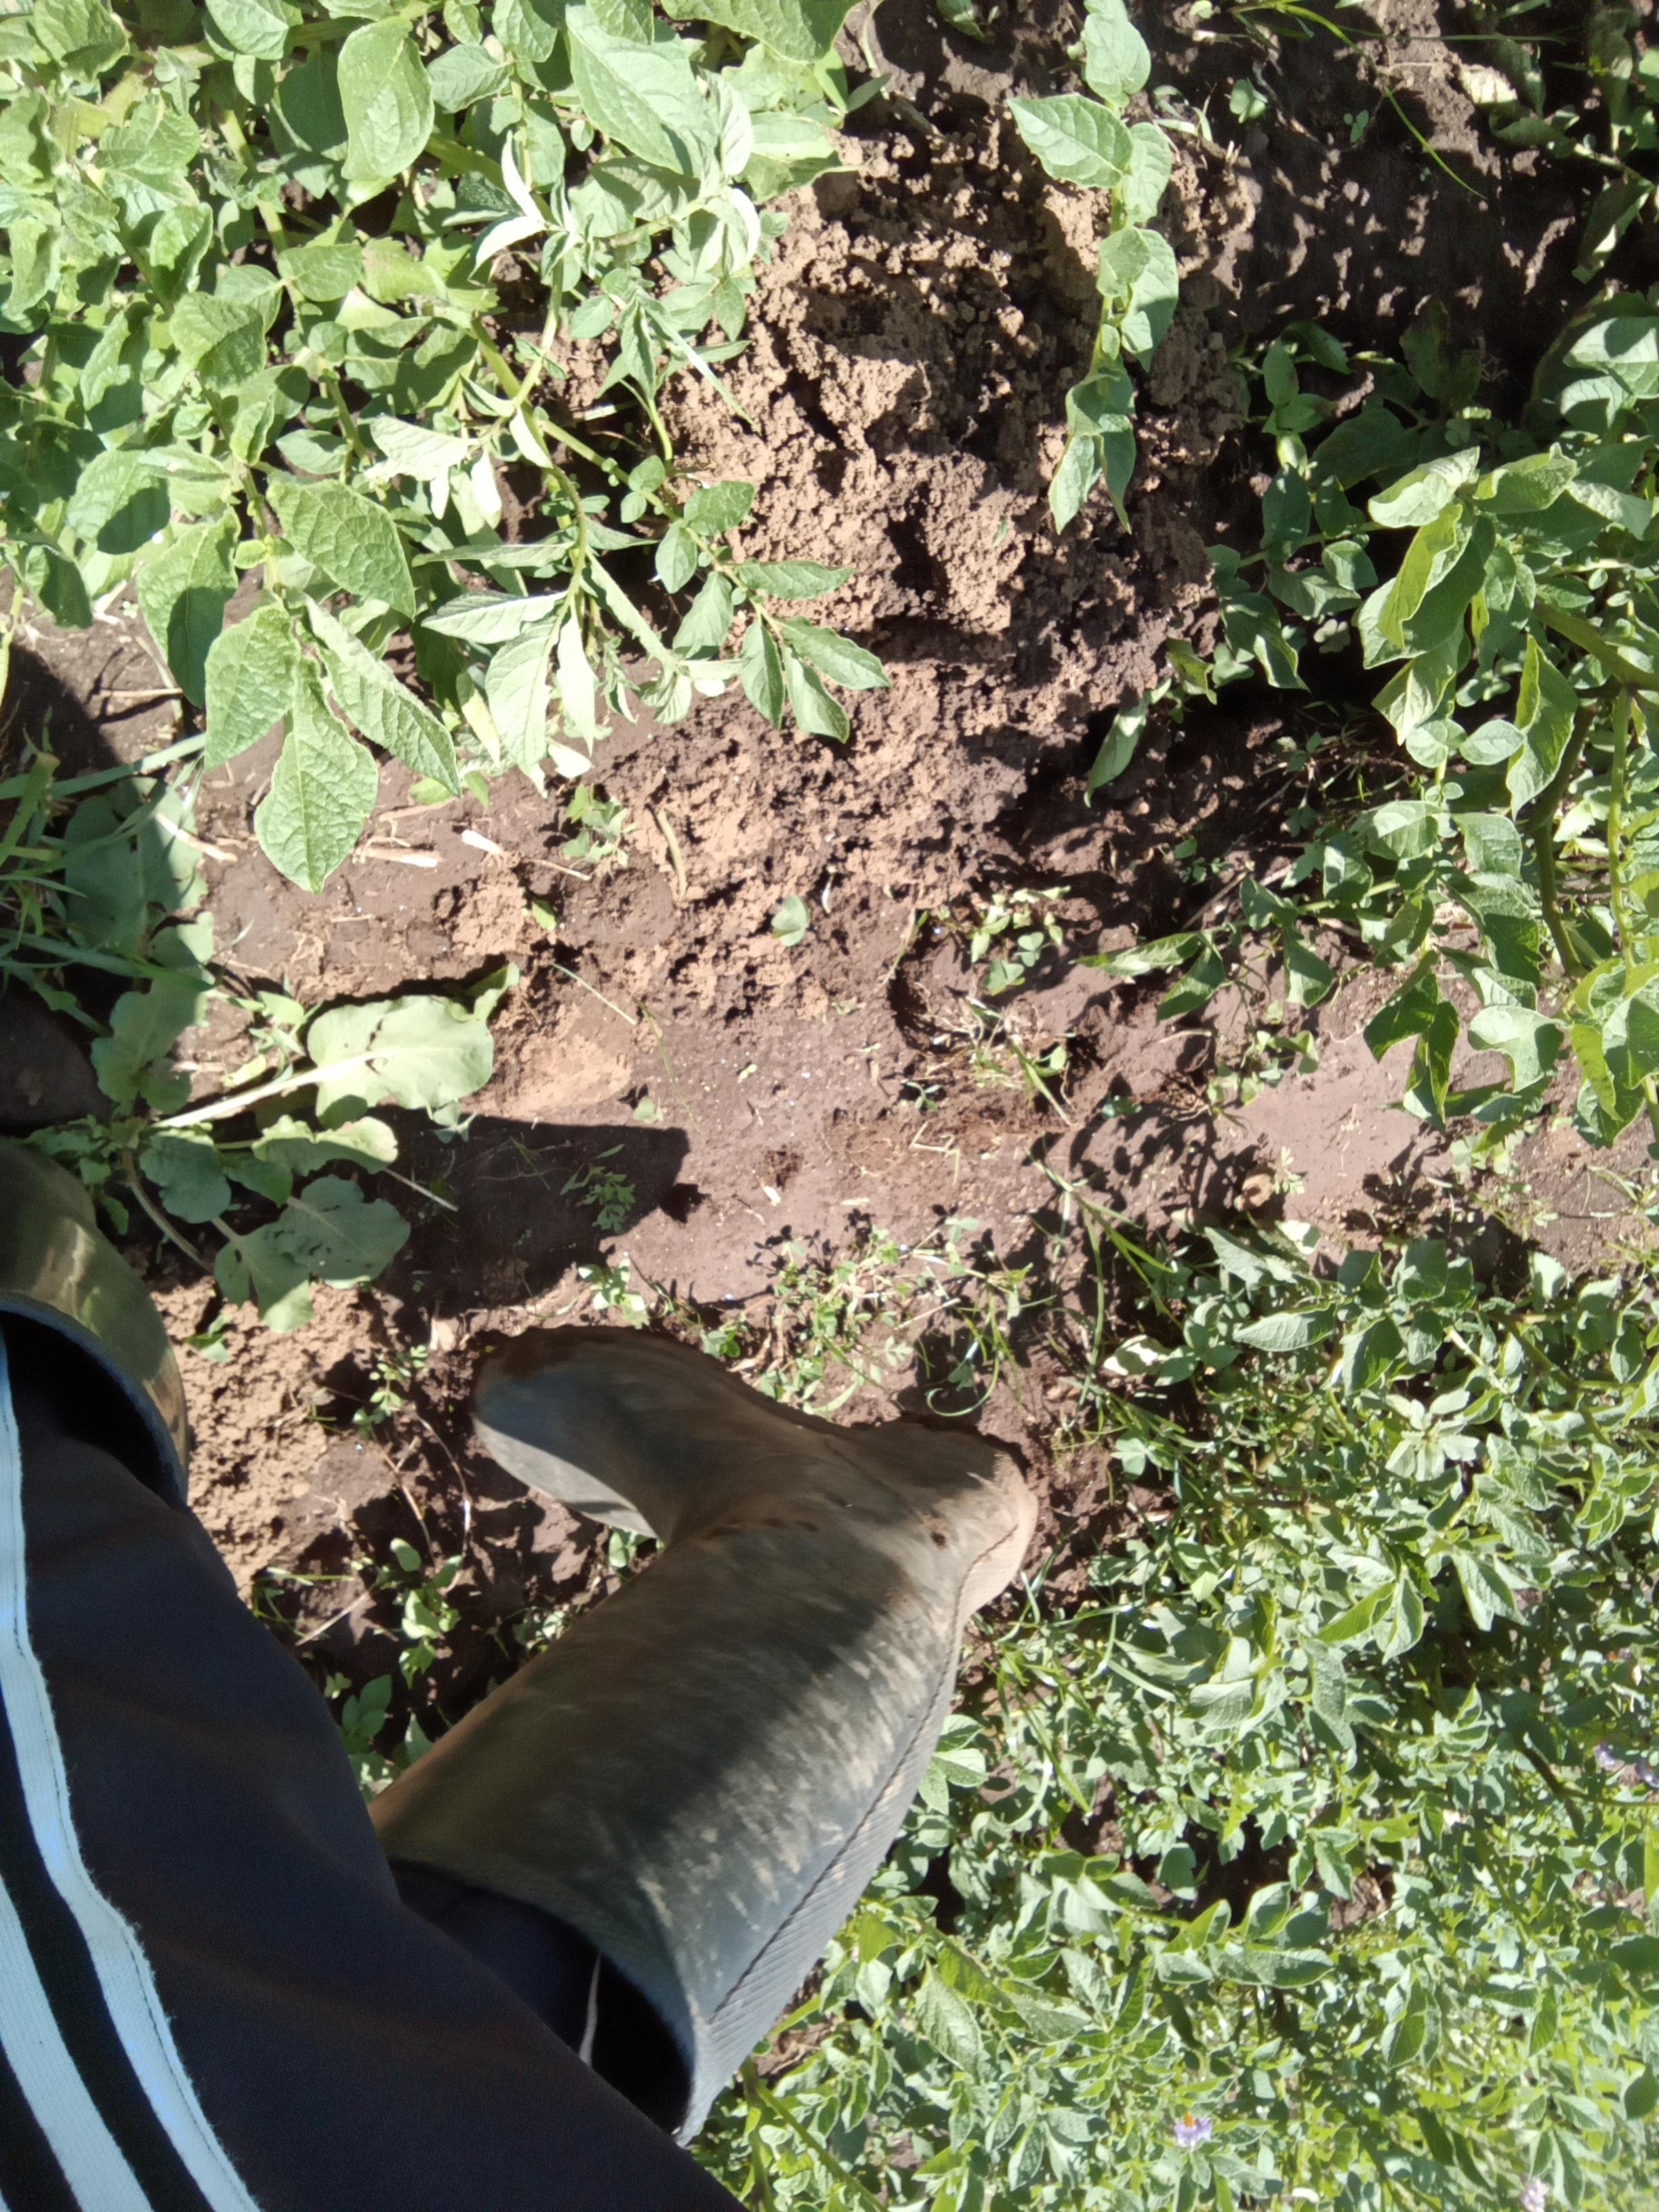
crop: potato
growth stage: flowering
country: Kenya
